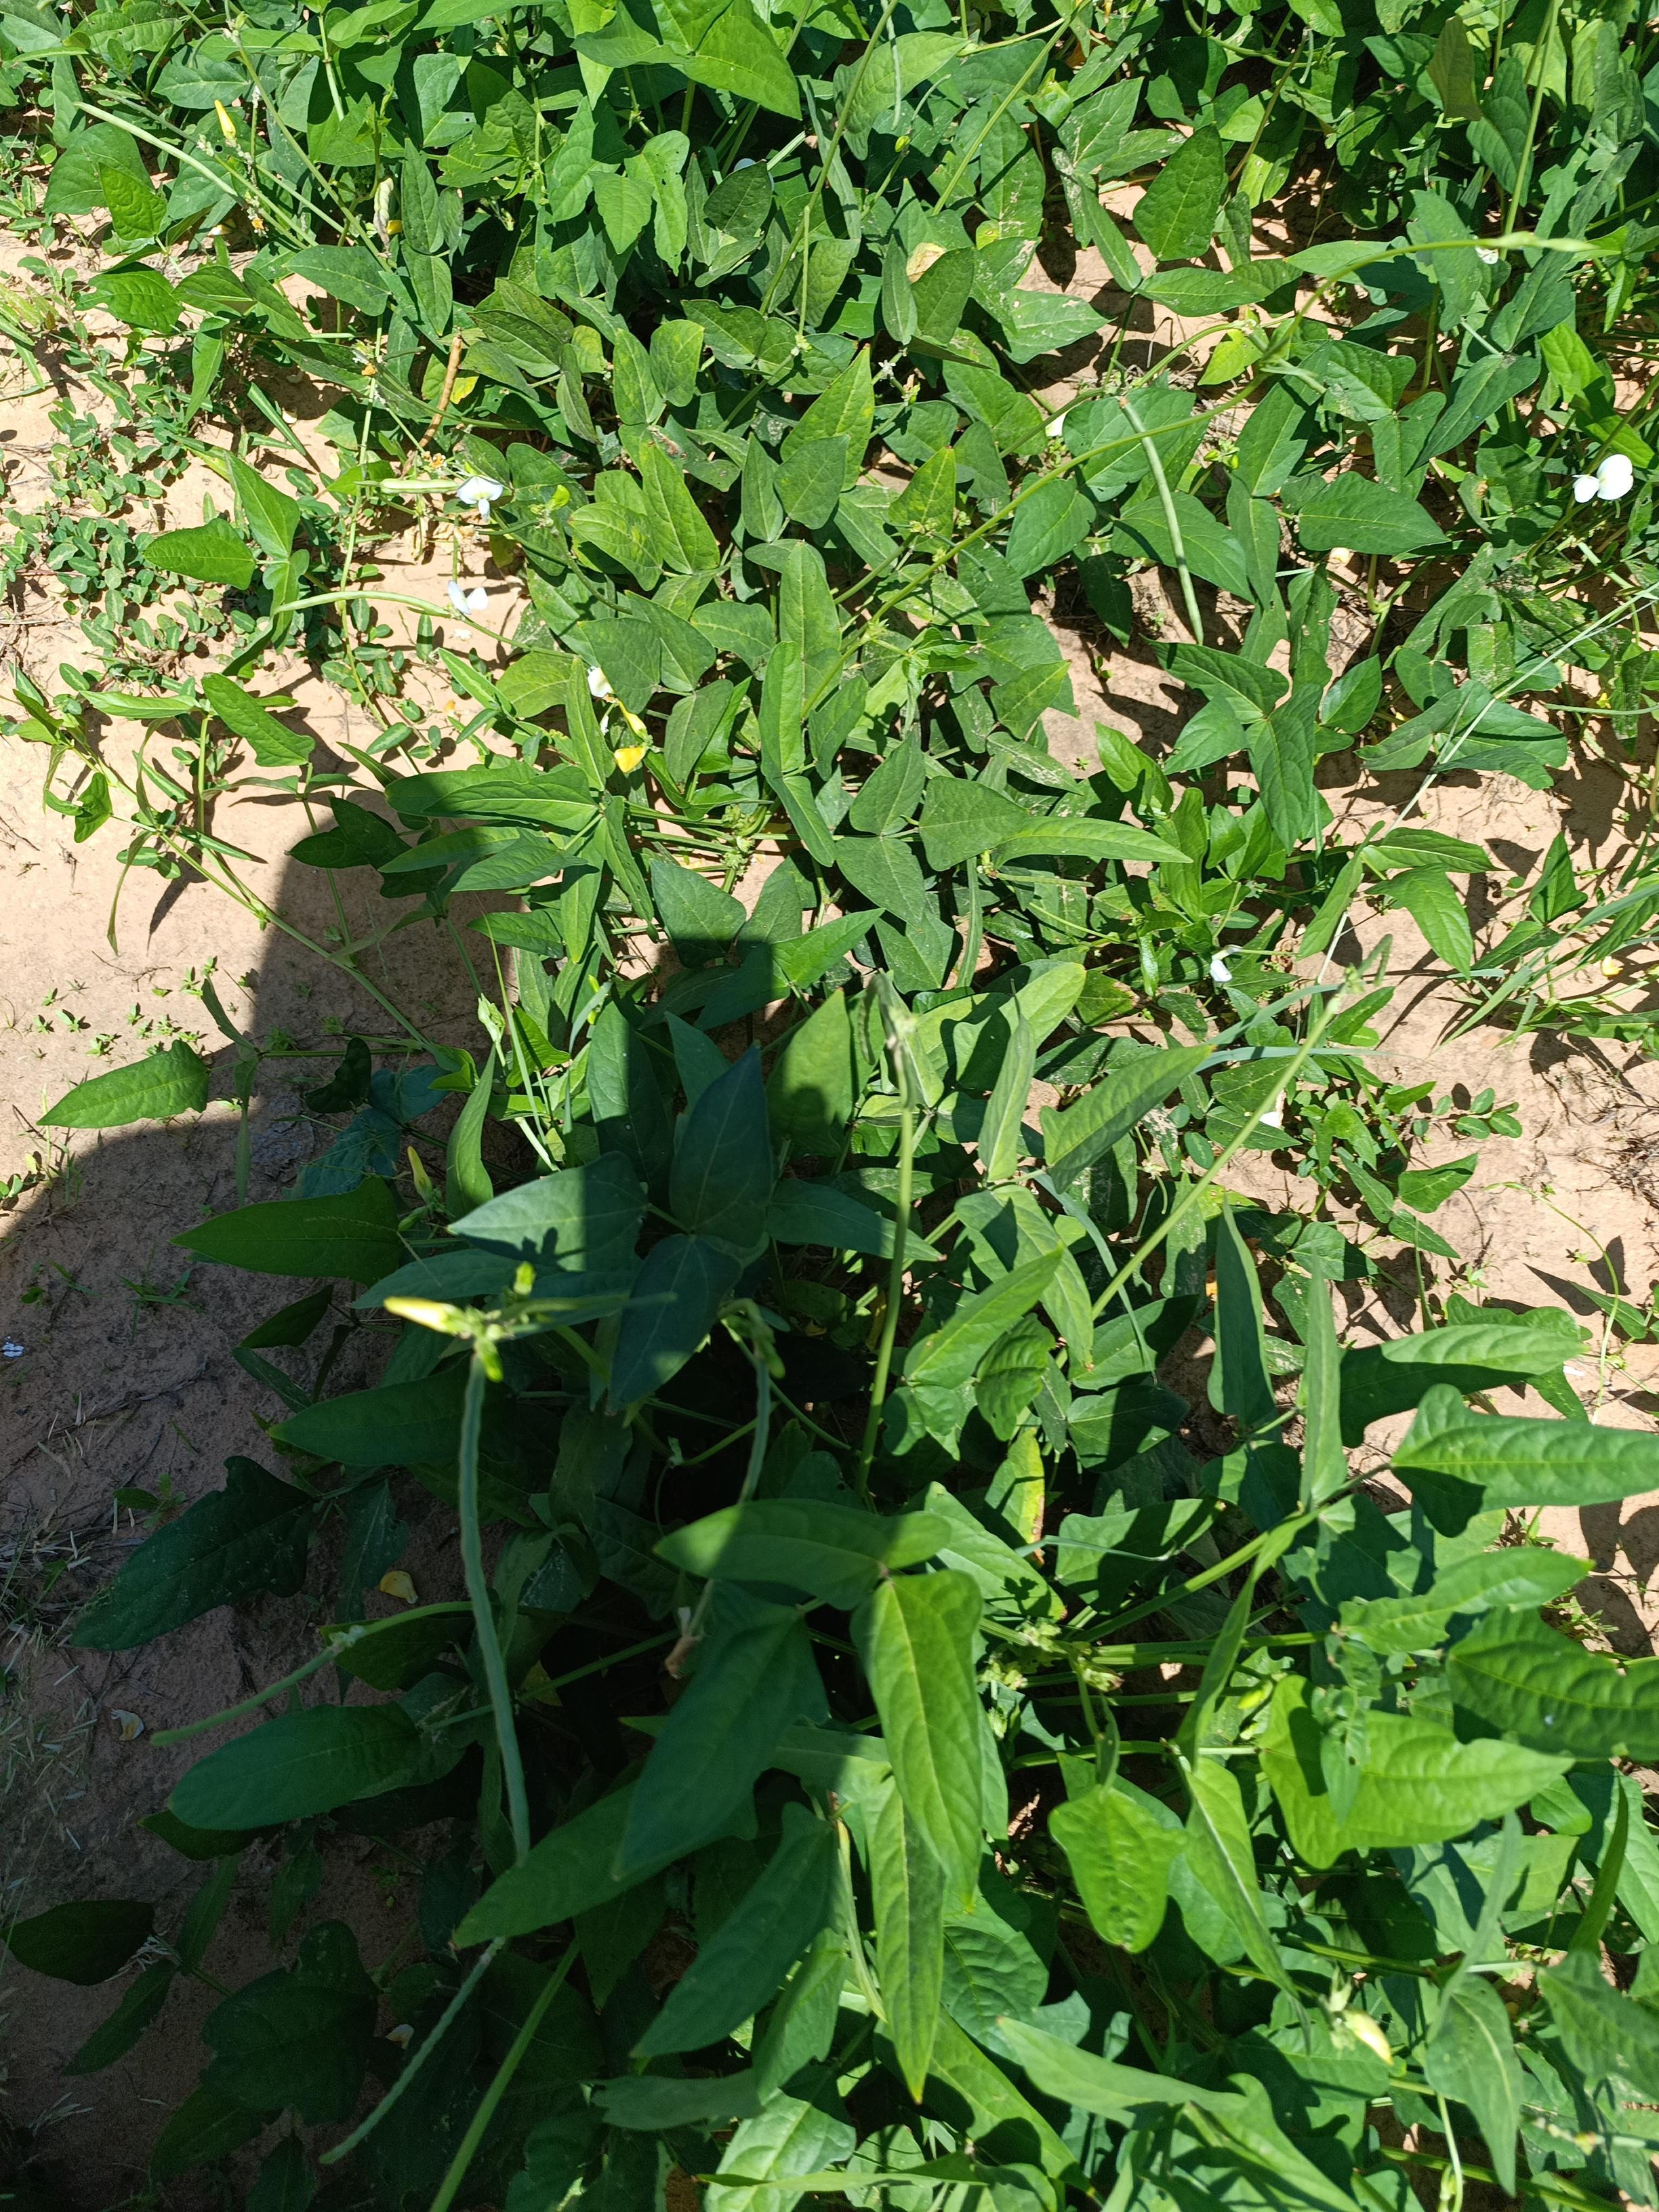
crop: cowpea
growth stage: maturity
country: Nigeria
